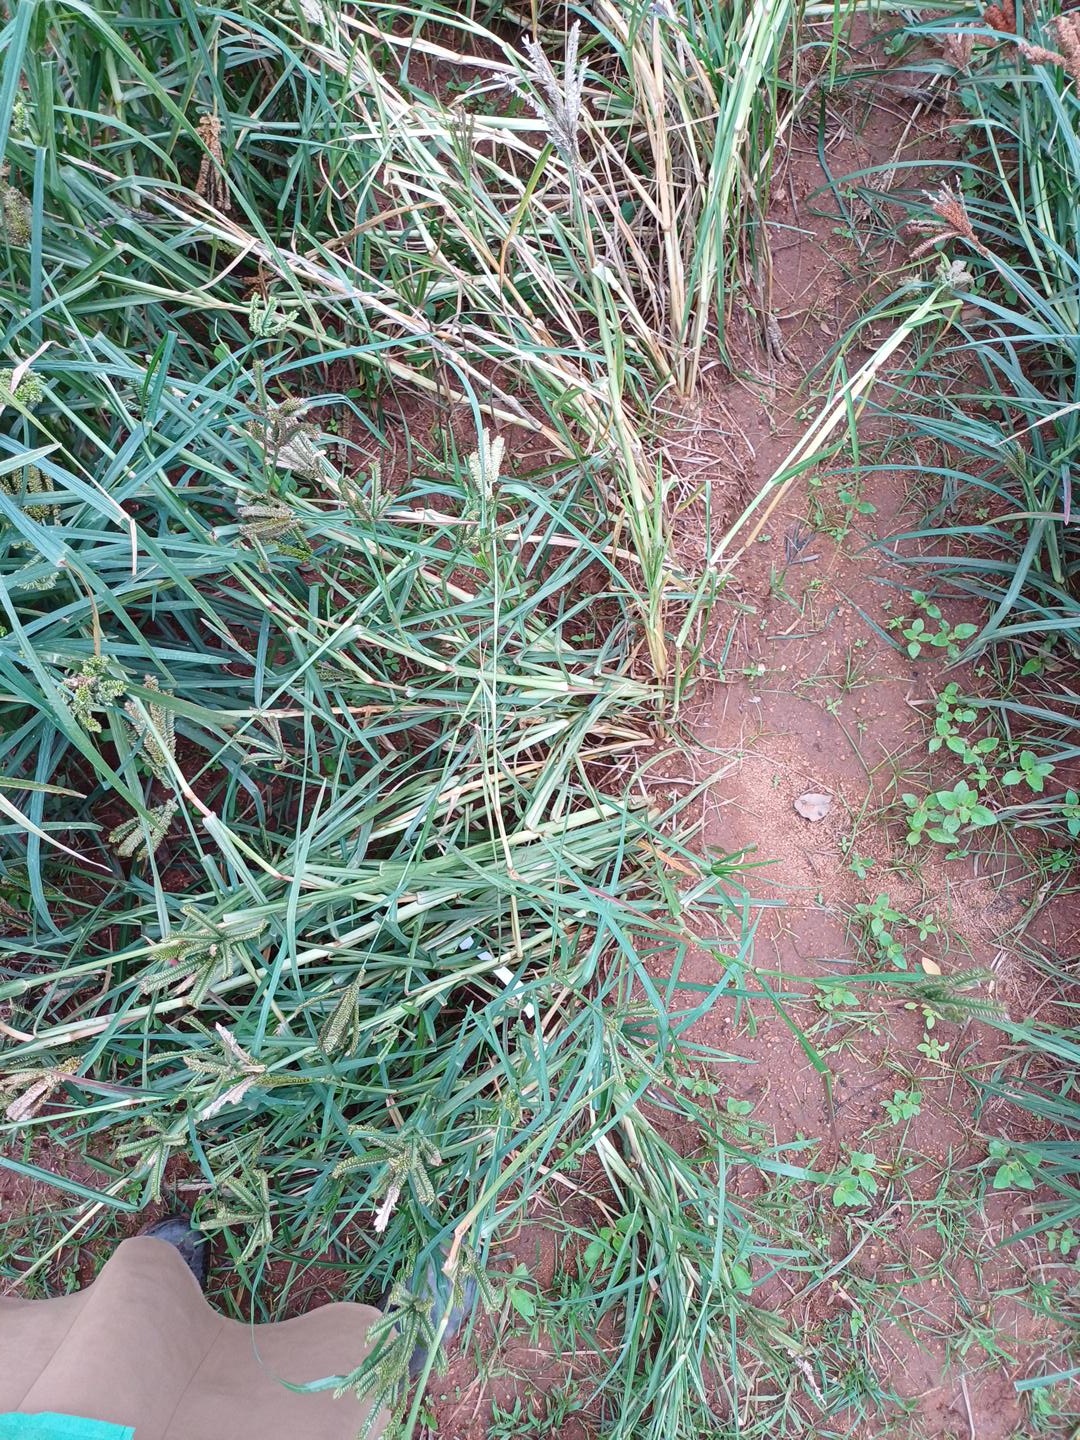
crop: finger millet
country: Kenya
